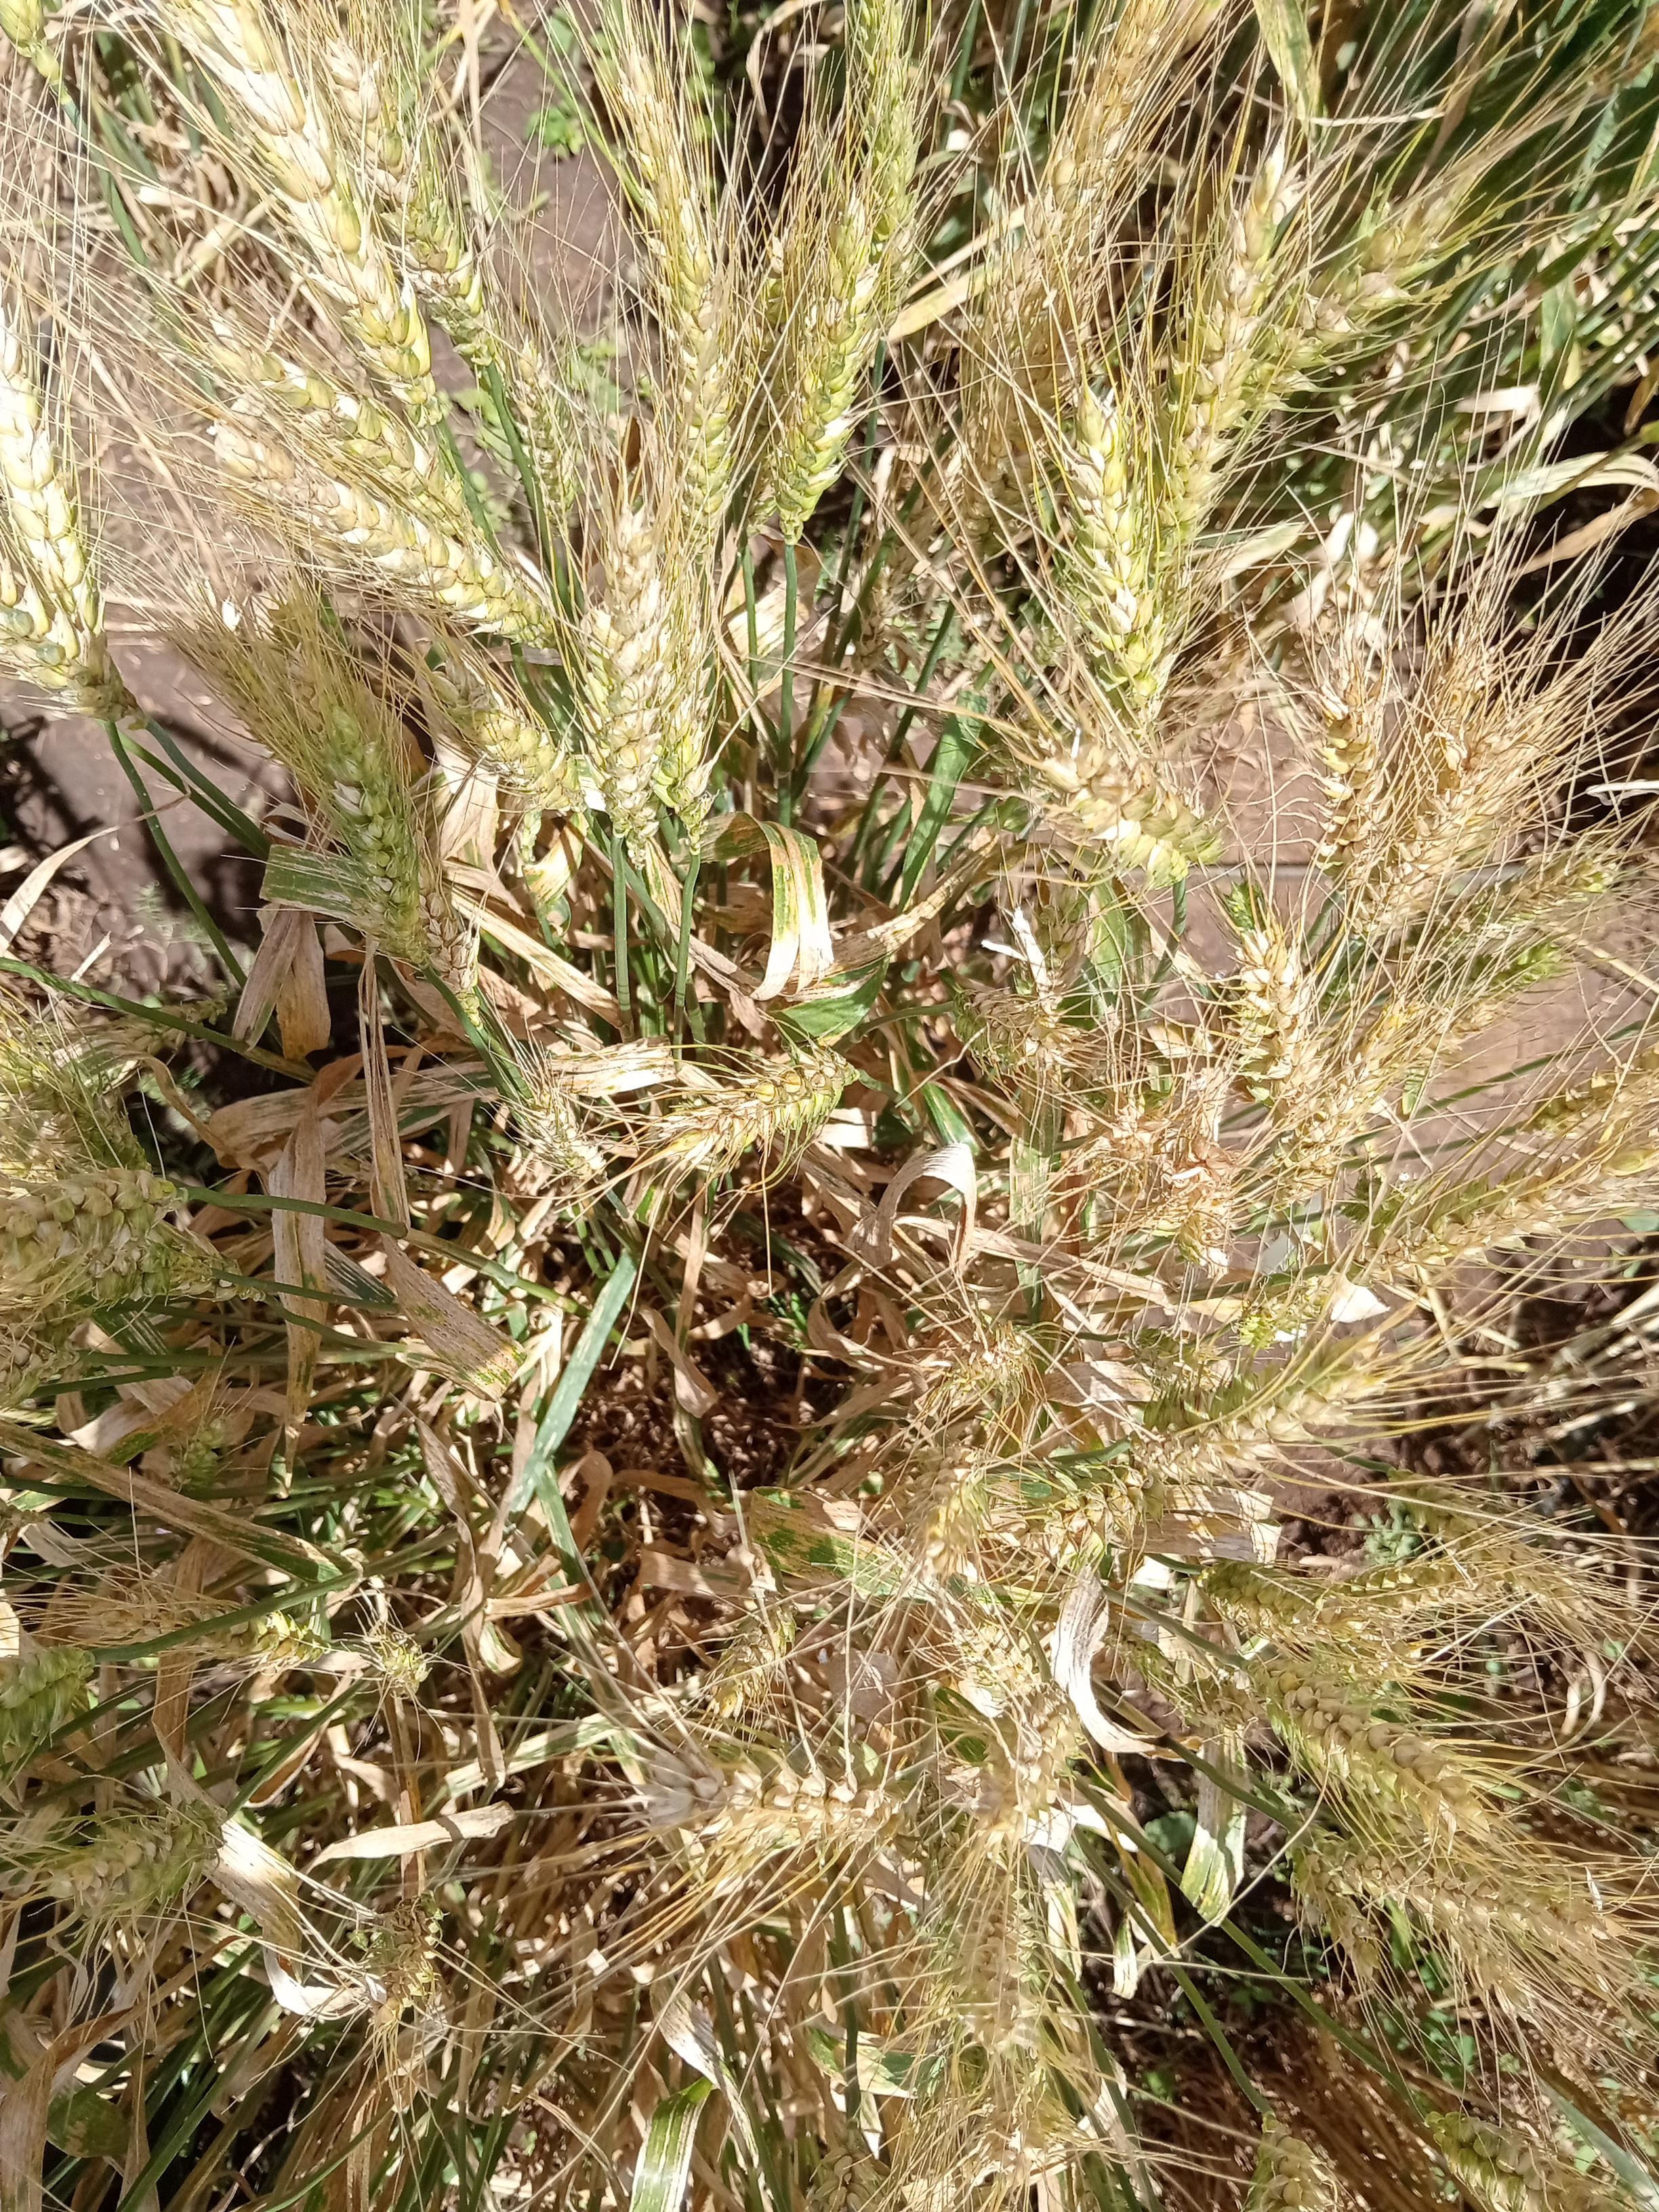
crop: wheat
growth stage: maturity
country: Kenya
